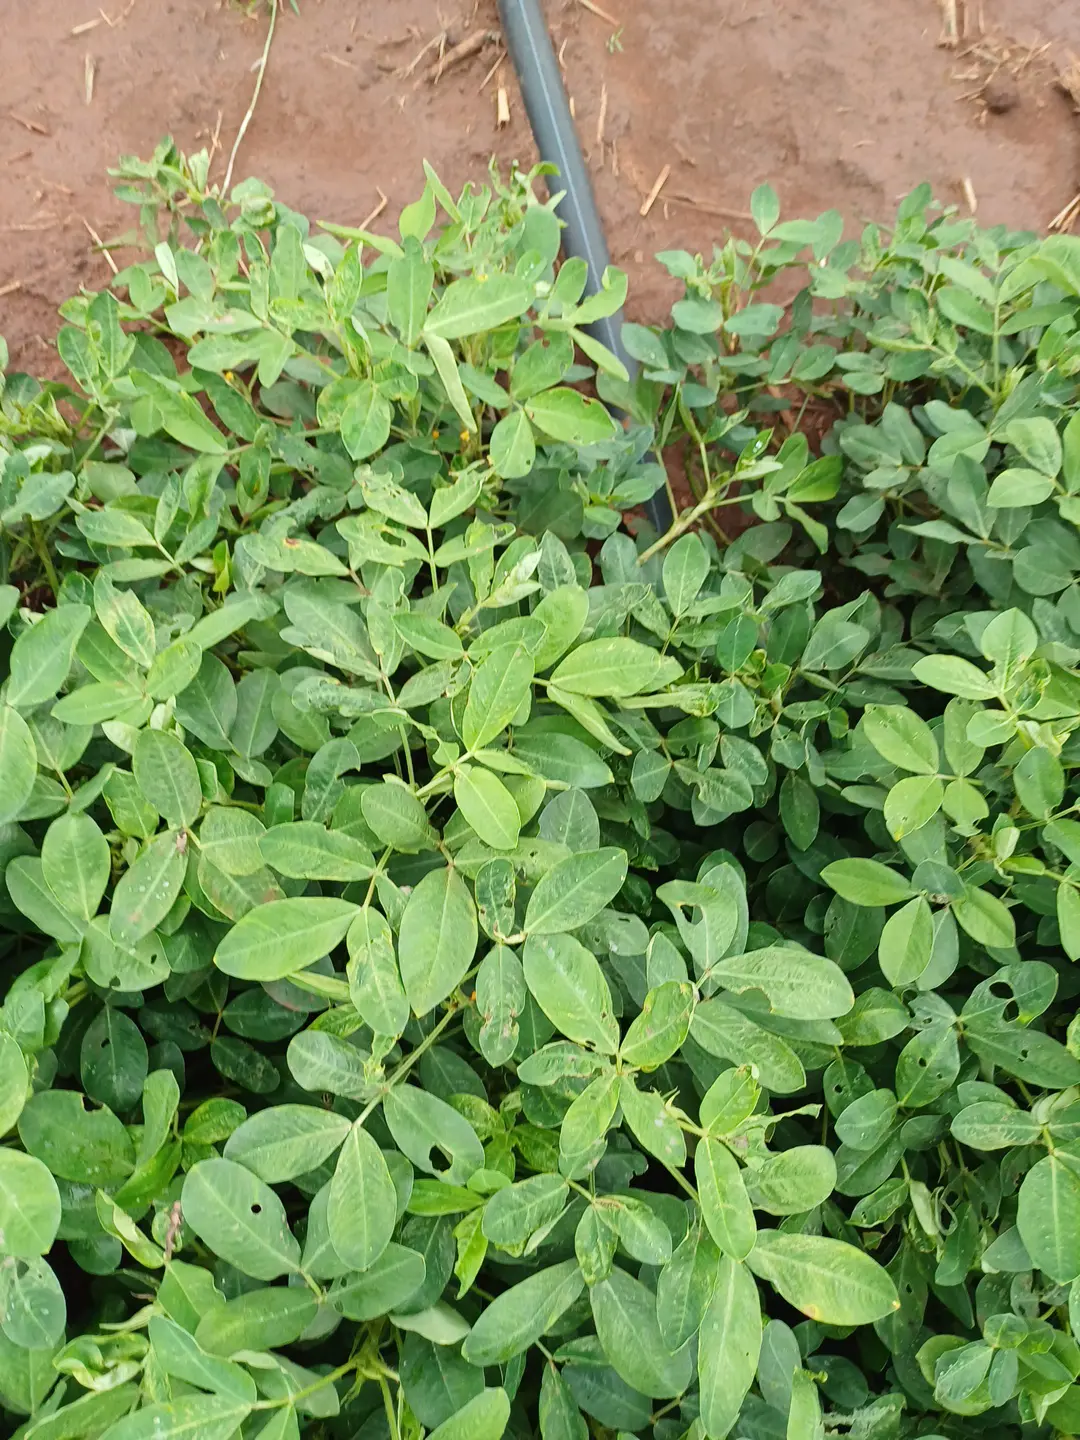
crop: groundnut
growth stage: pegging
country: Kenya
